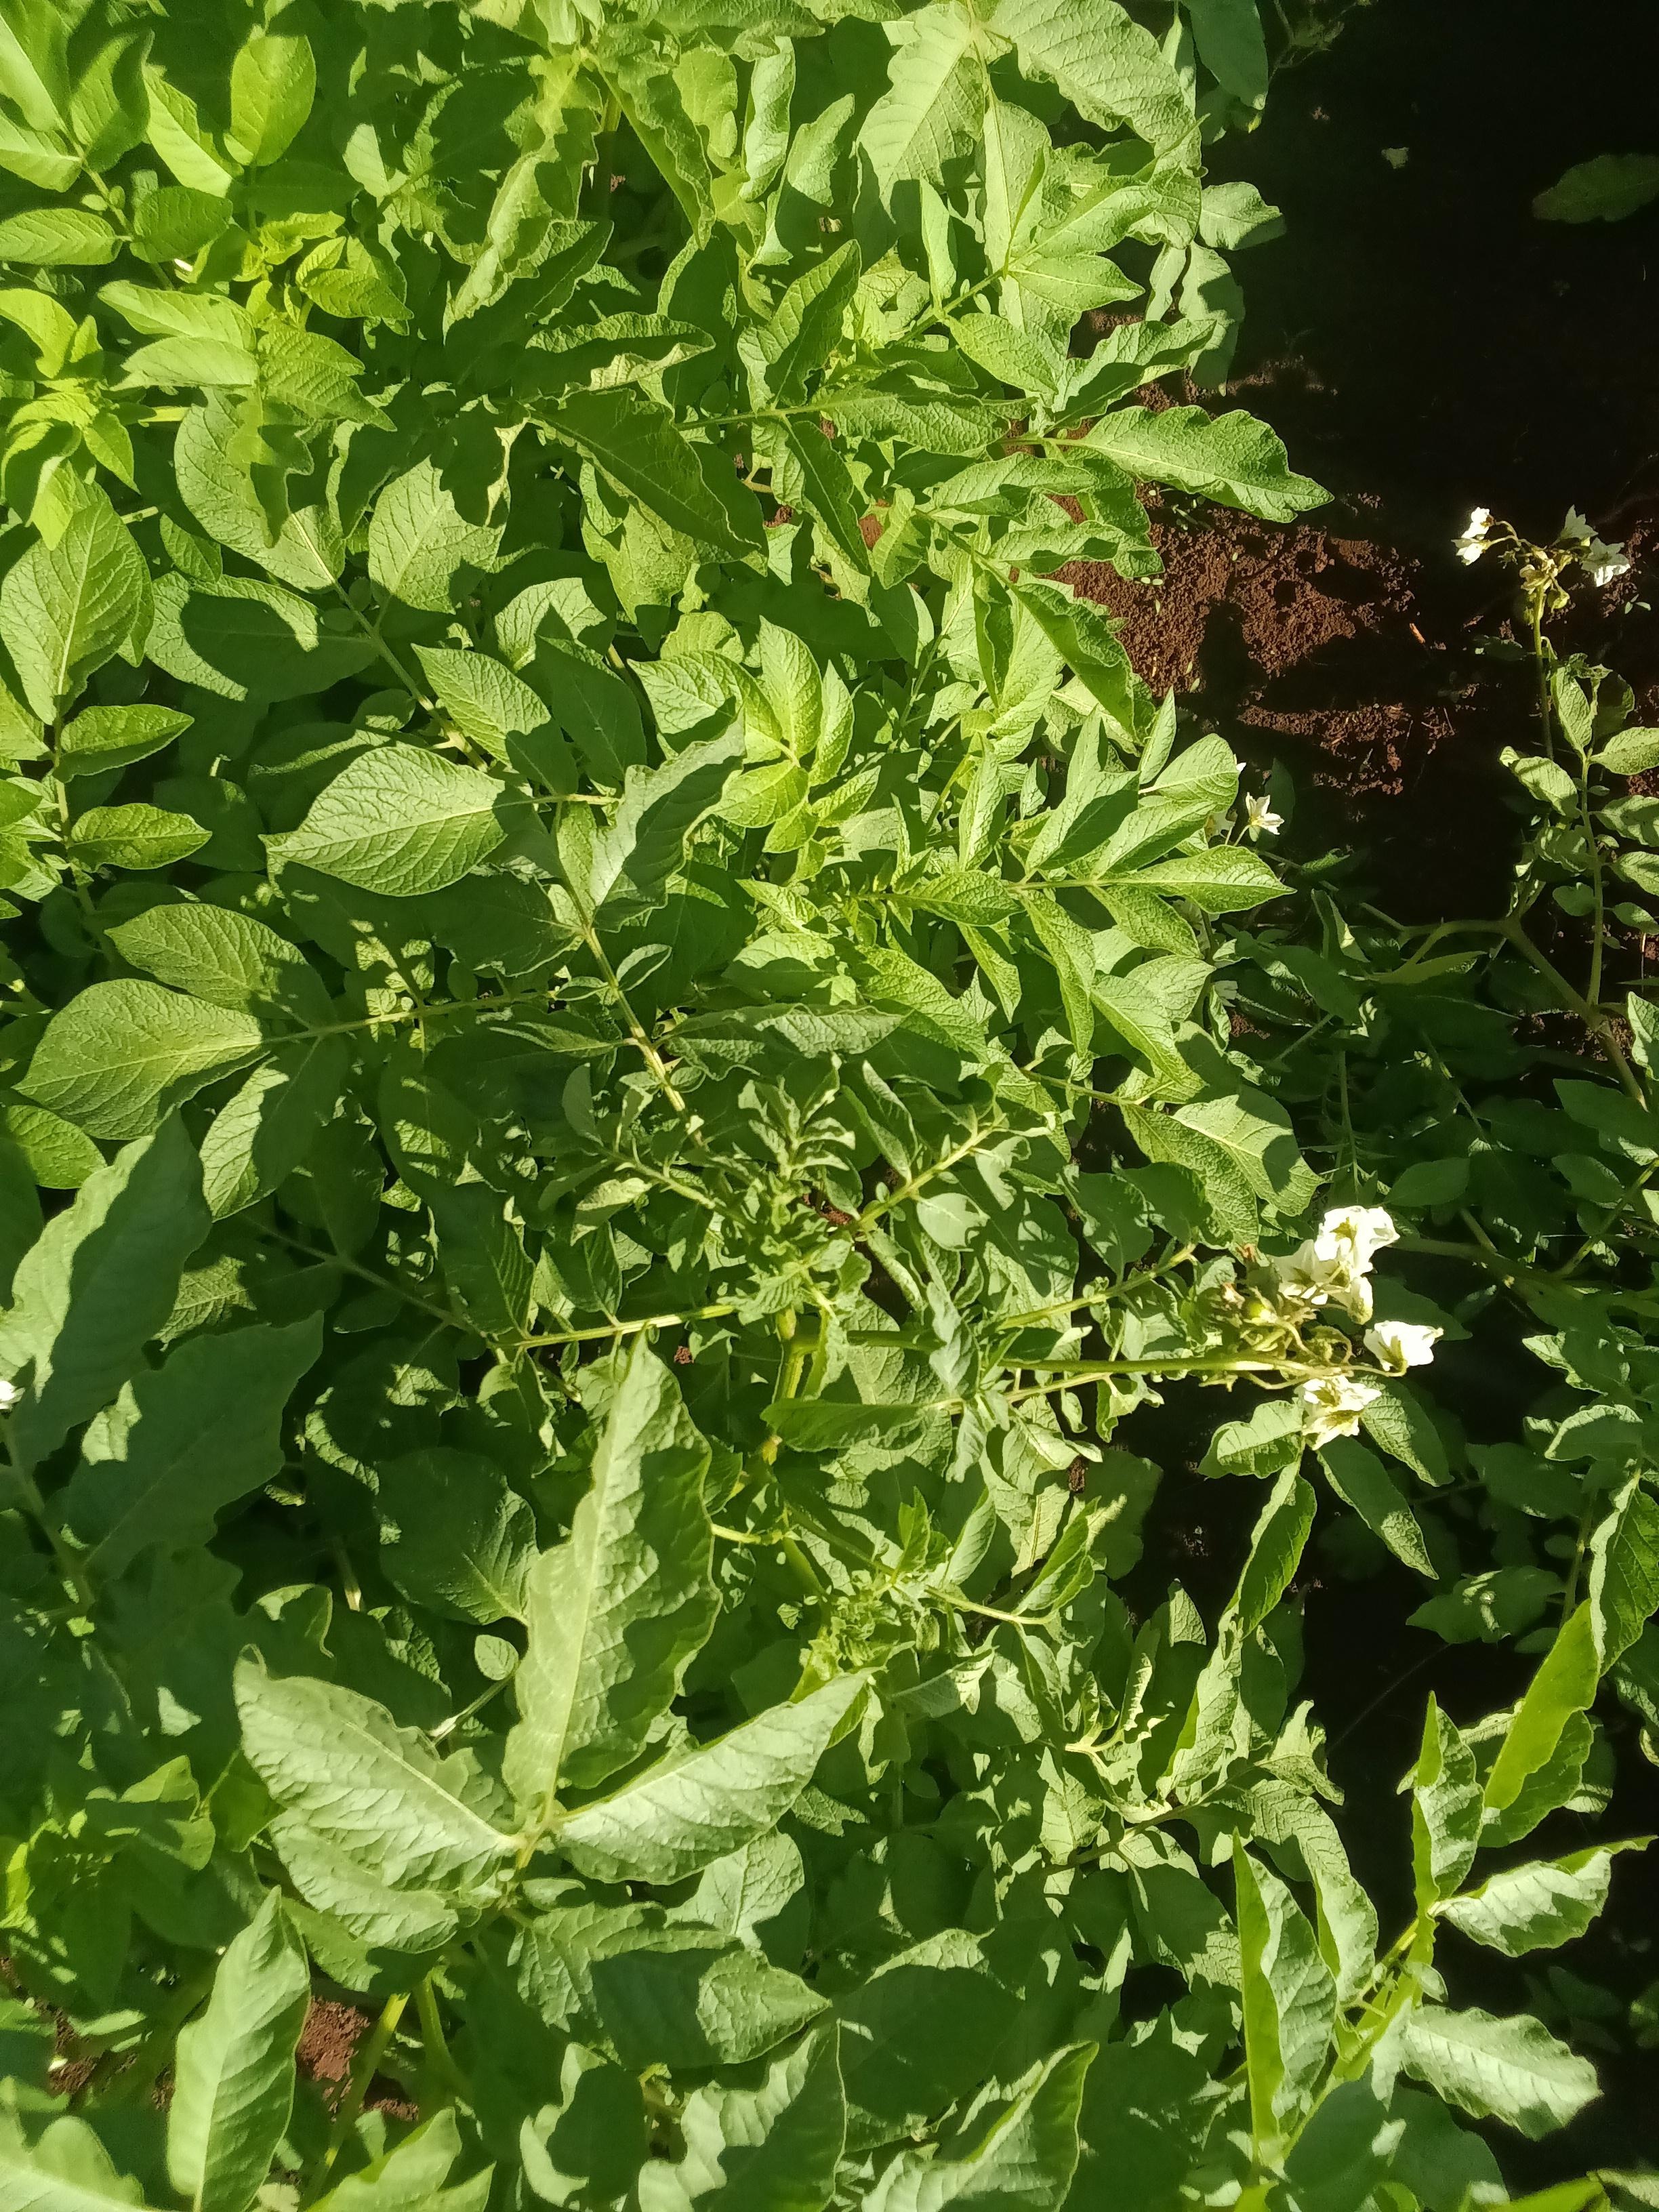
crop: potato
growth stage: flowering
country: Kenya
